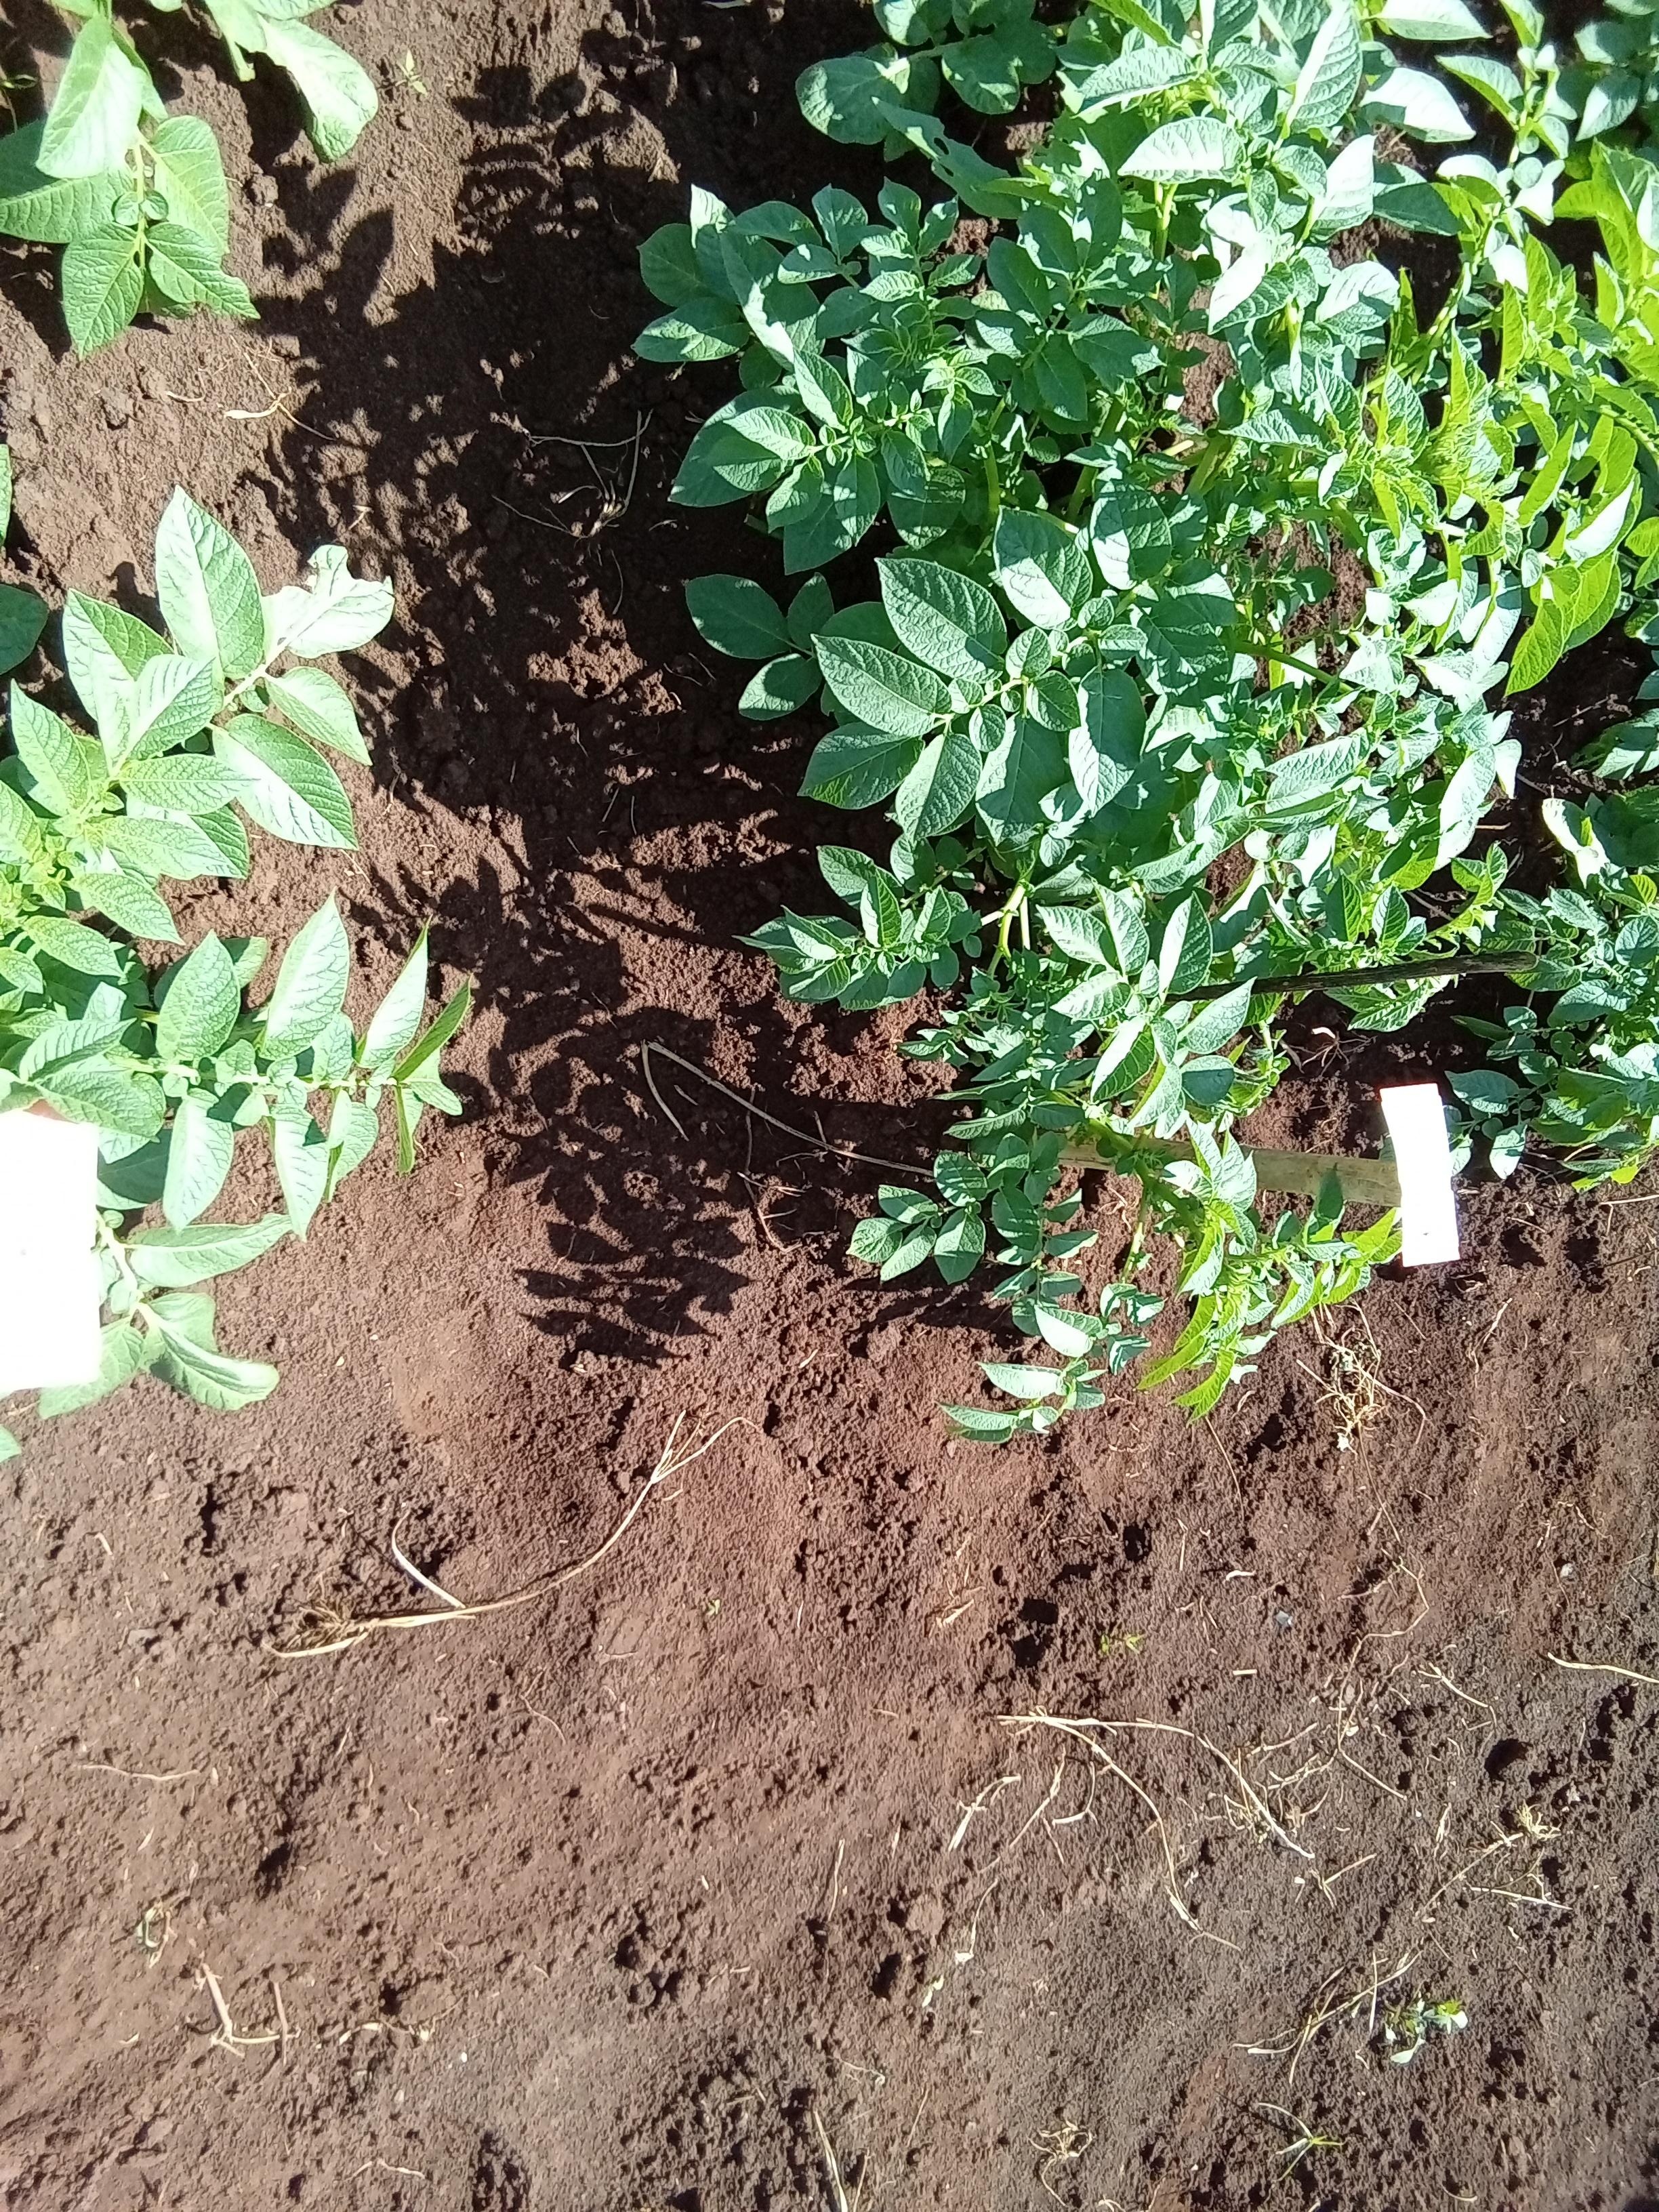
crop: potato
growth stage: vegetative
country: Kenya
